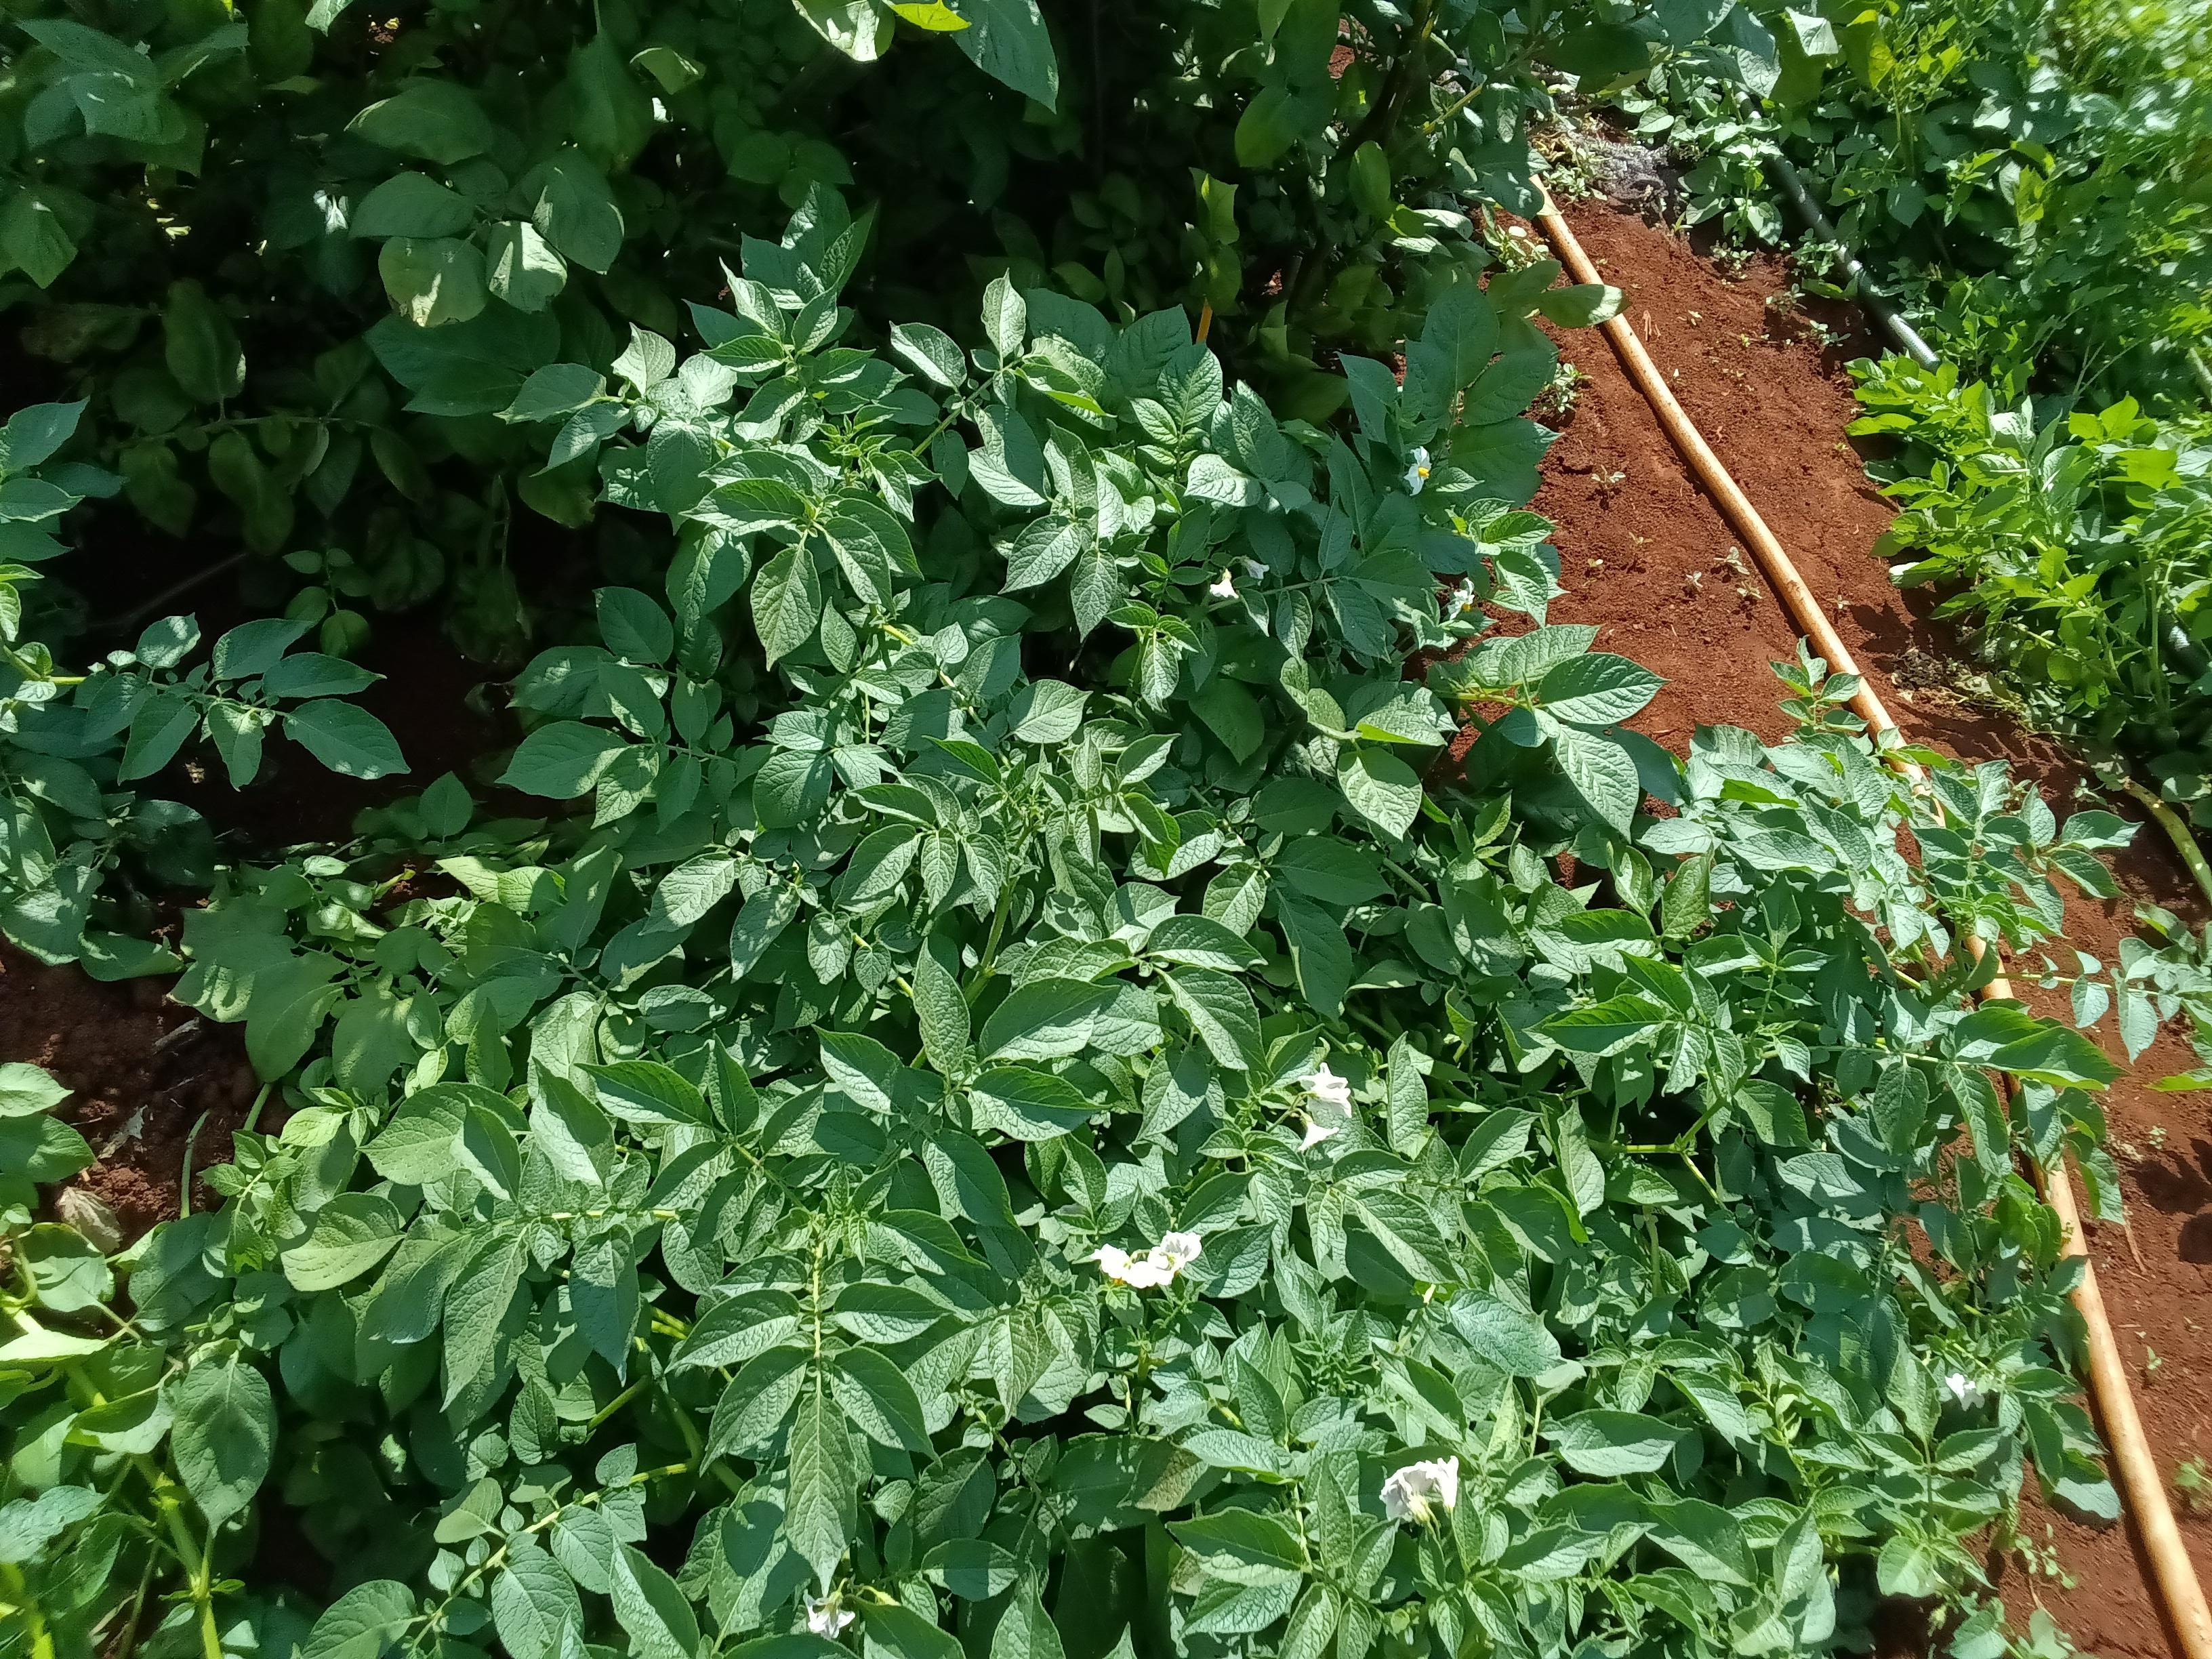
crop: potato
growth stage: flowering
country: Kenya
